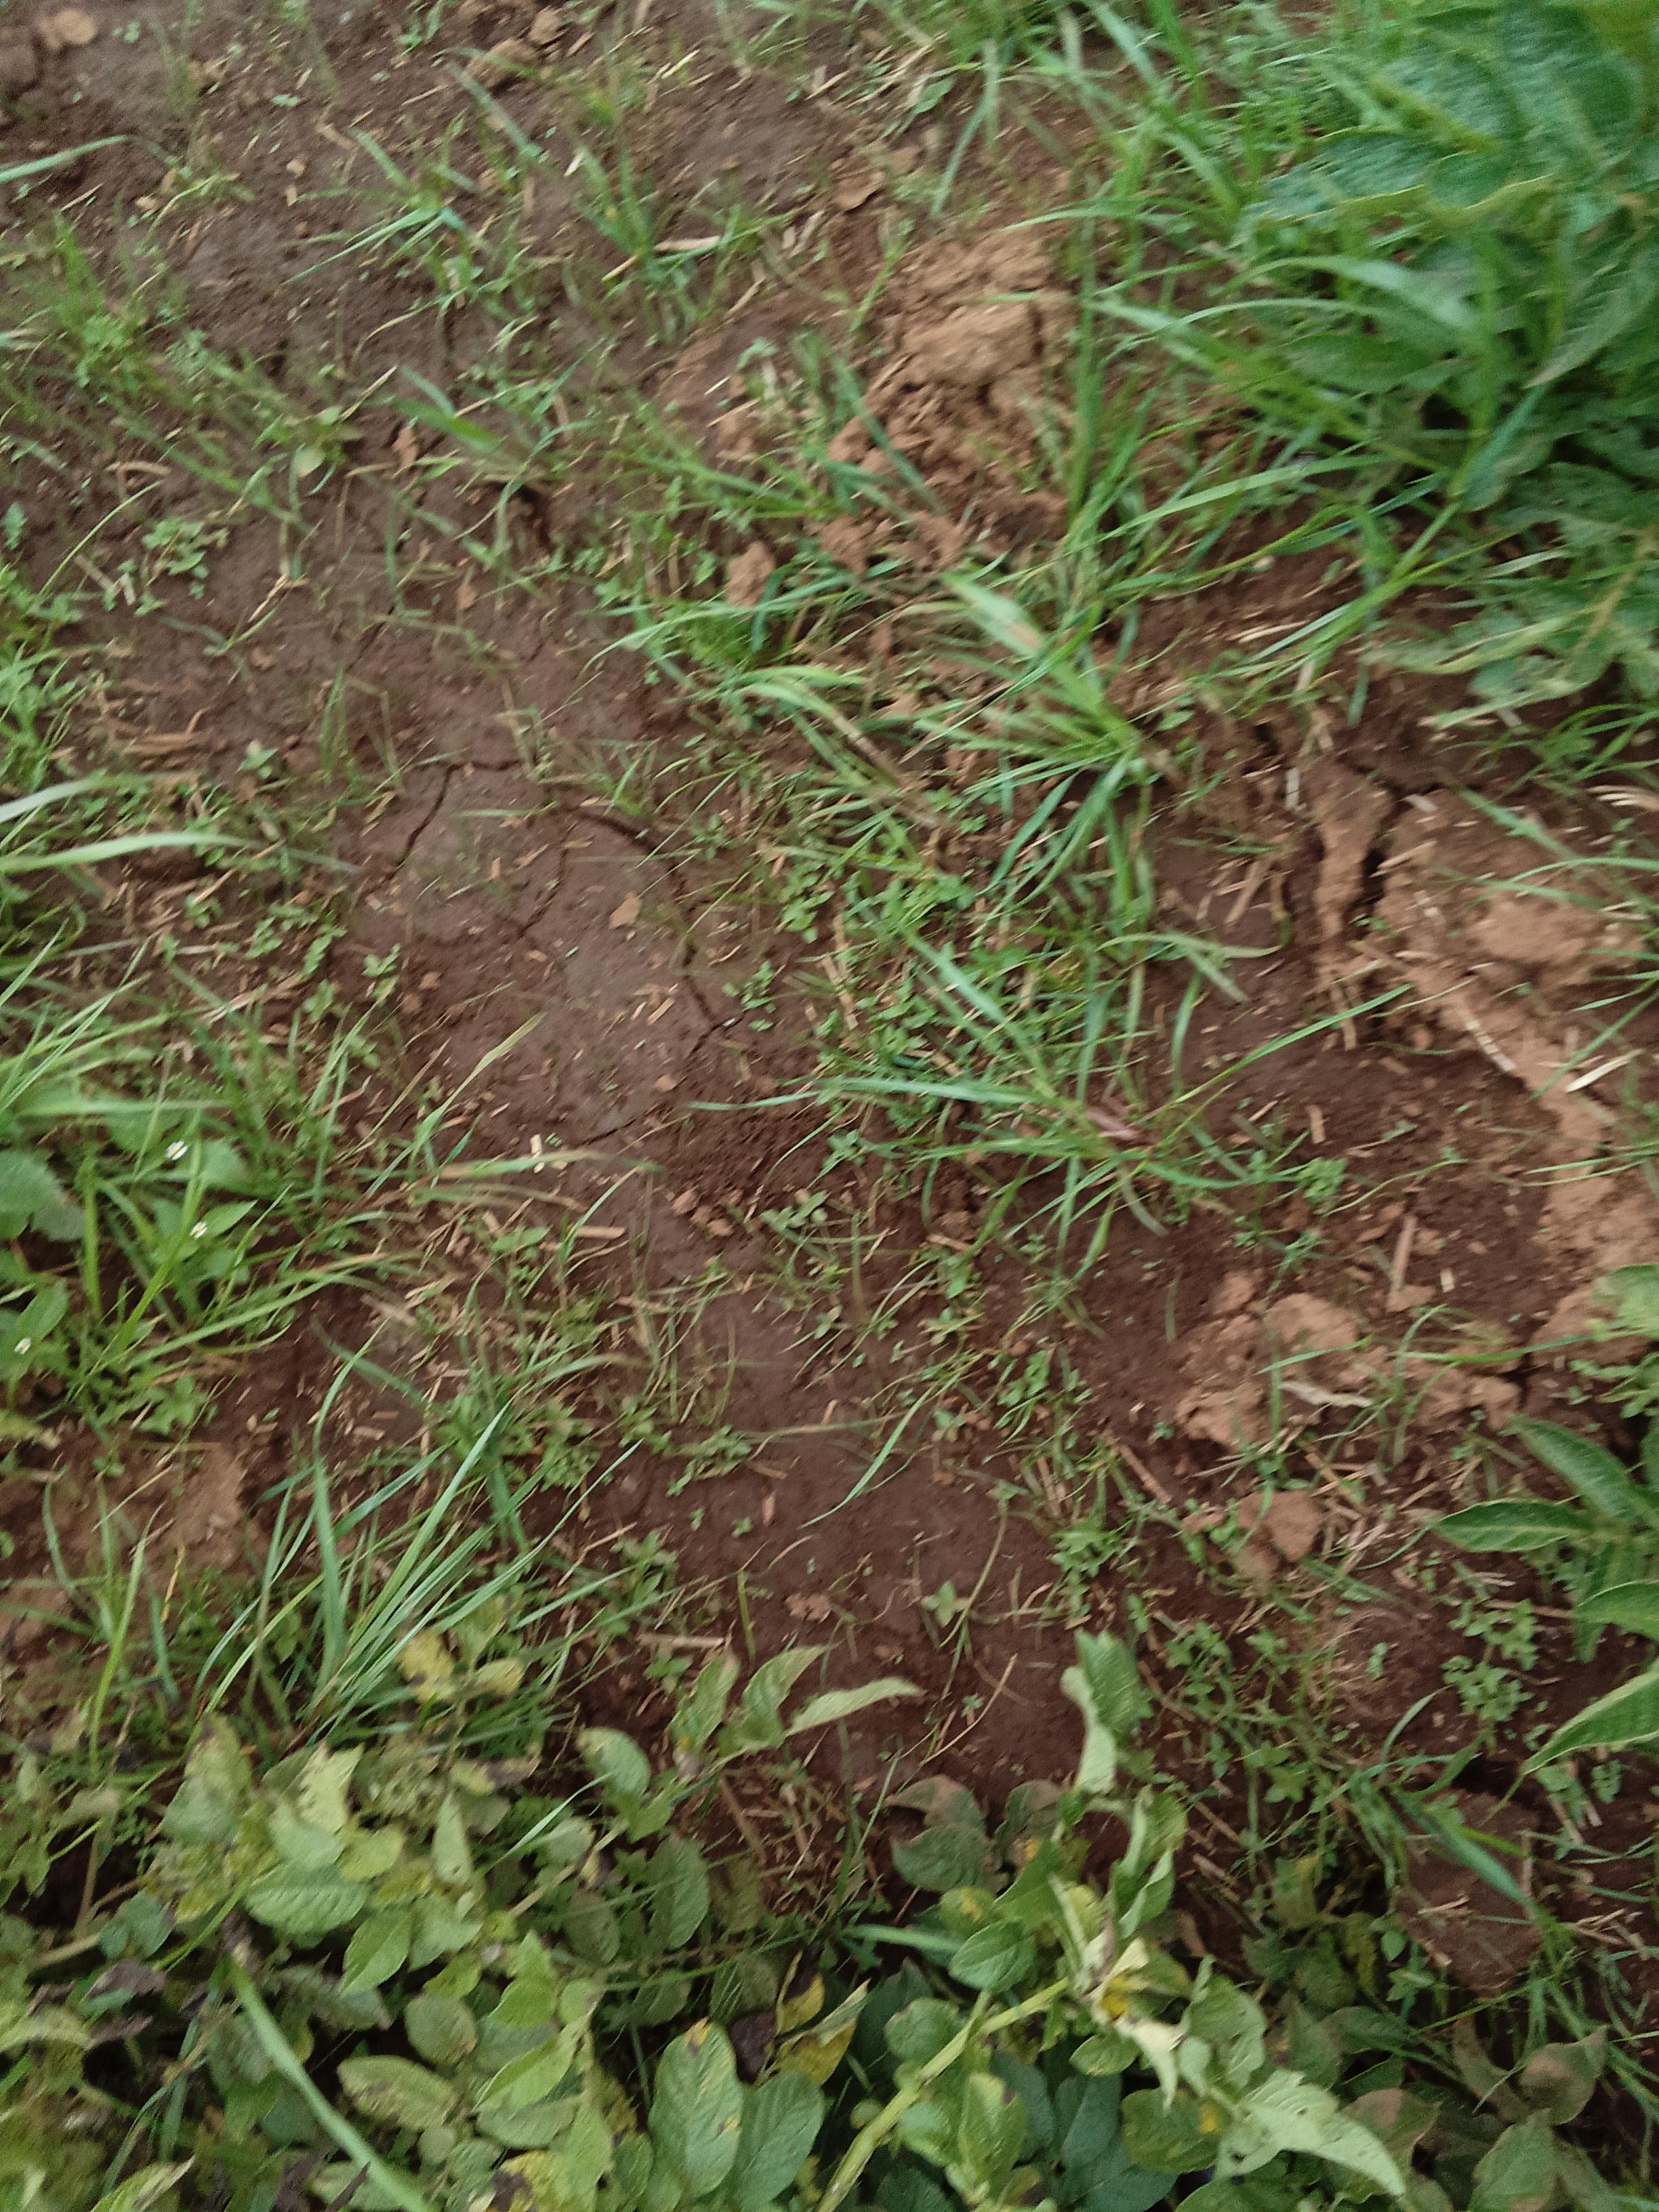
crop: potato
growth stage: harvest maturity
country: Kenya
